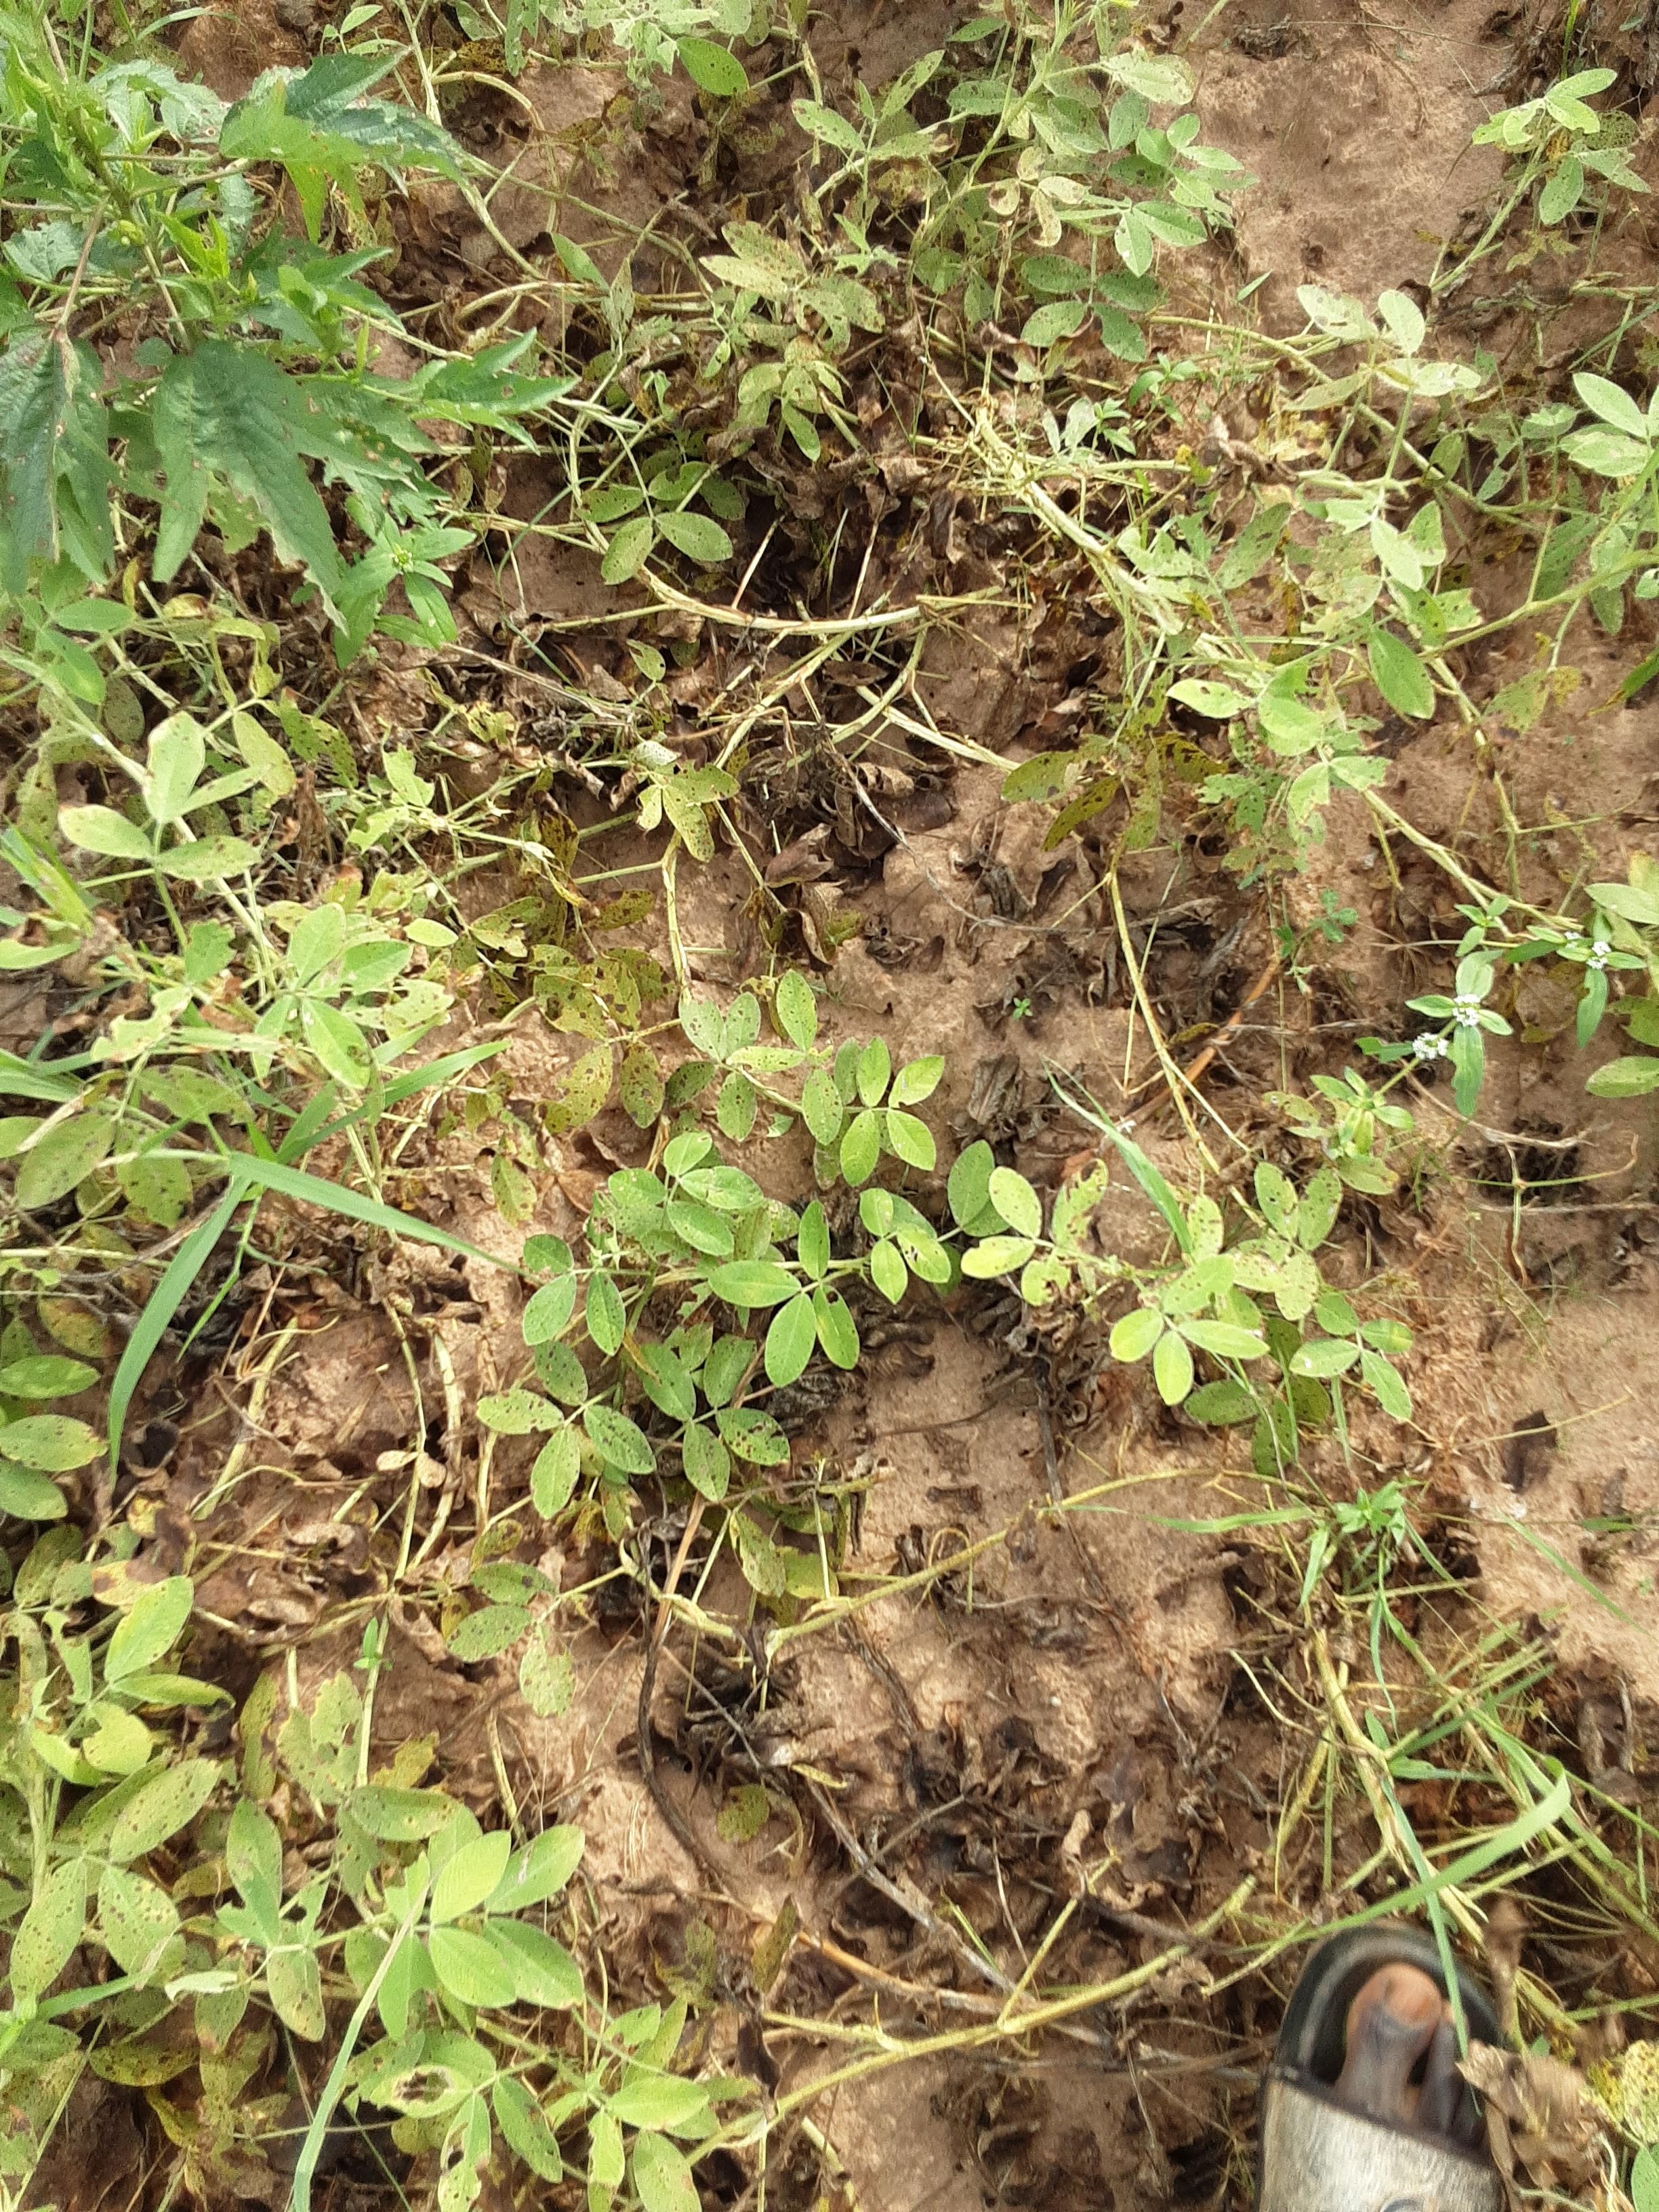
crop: groundnut
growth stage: flowering
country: Senegal
